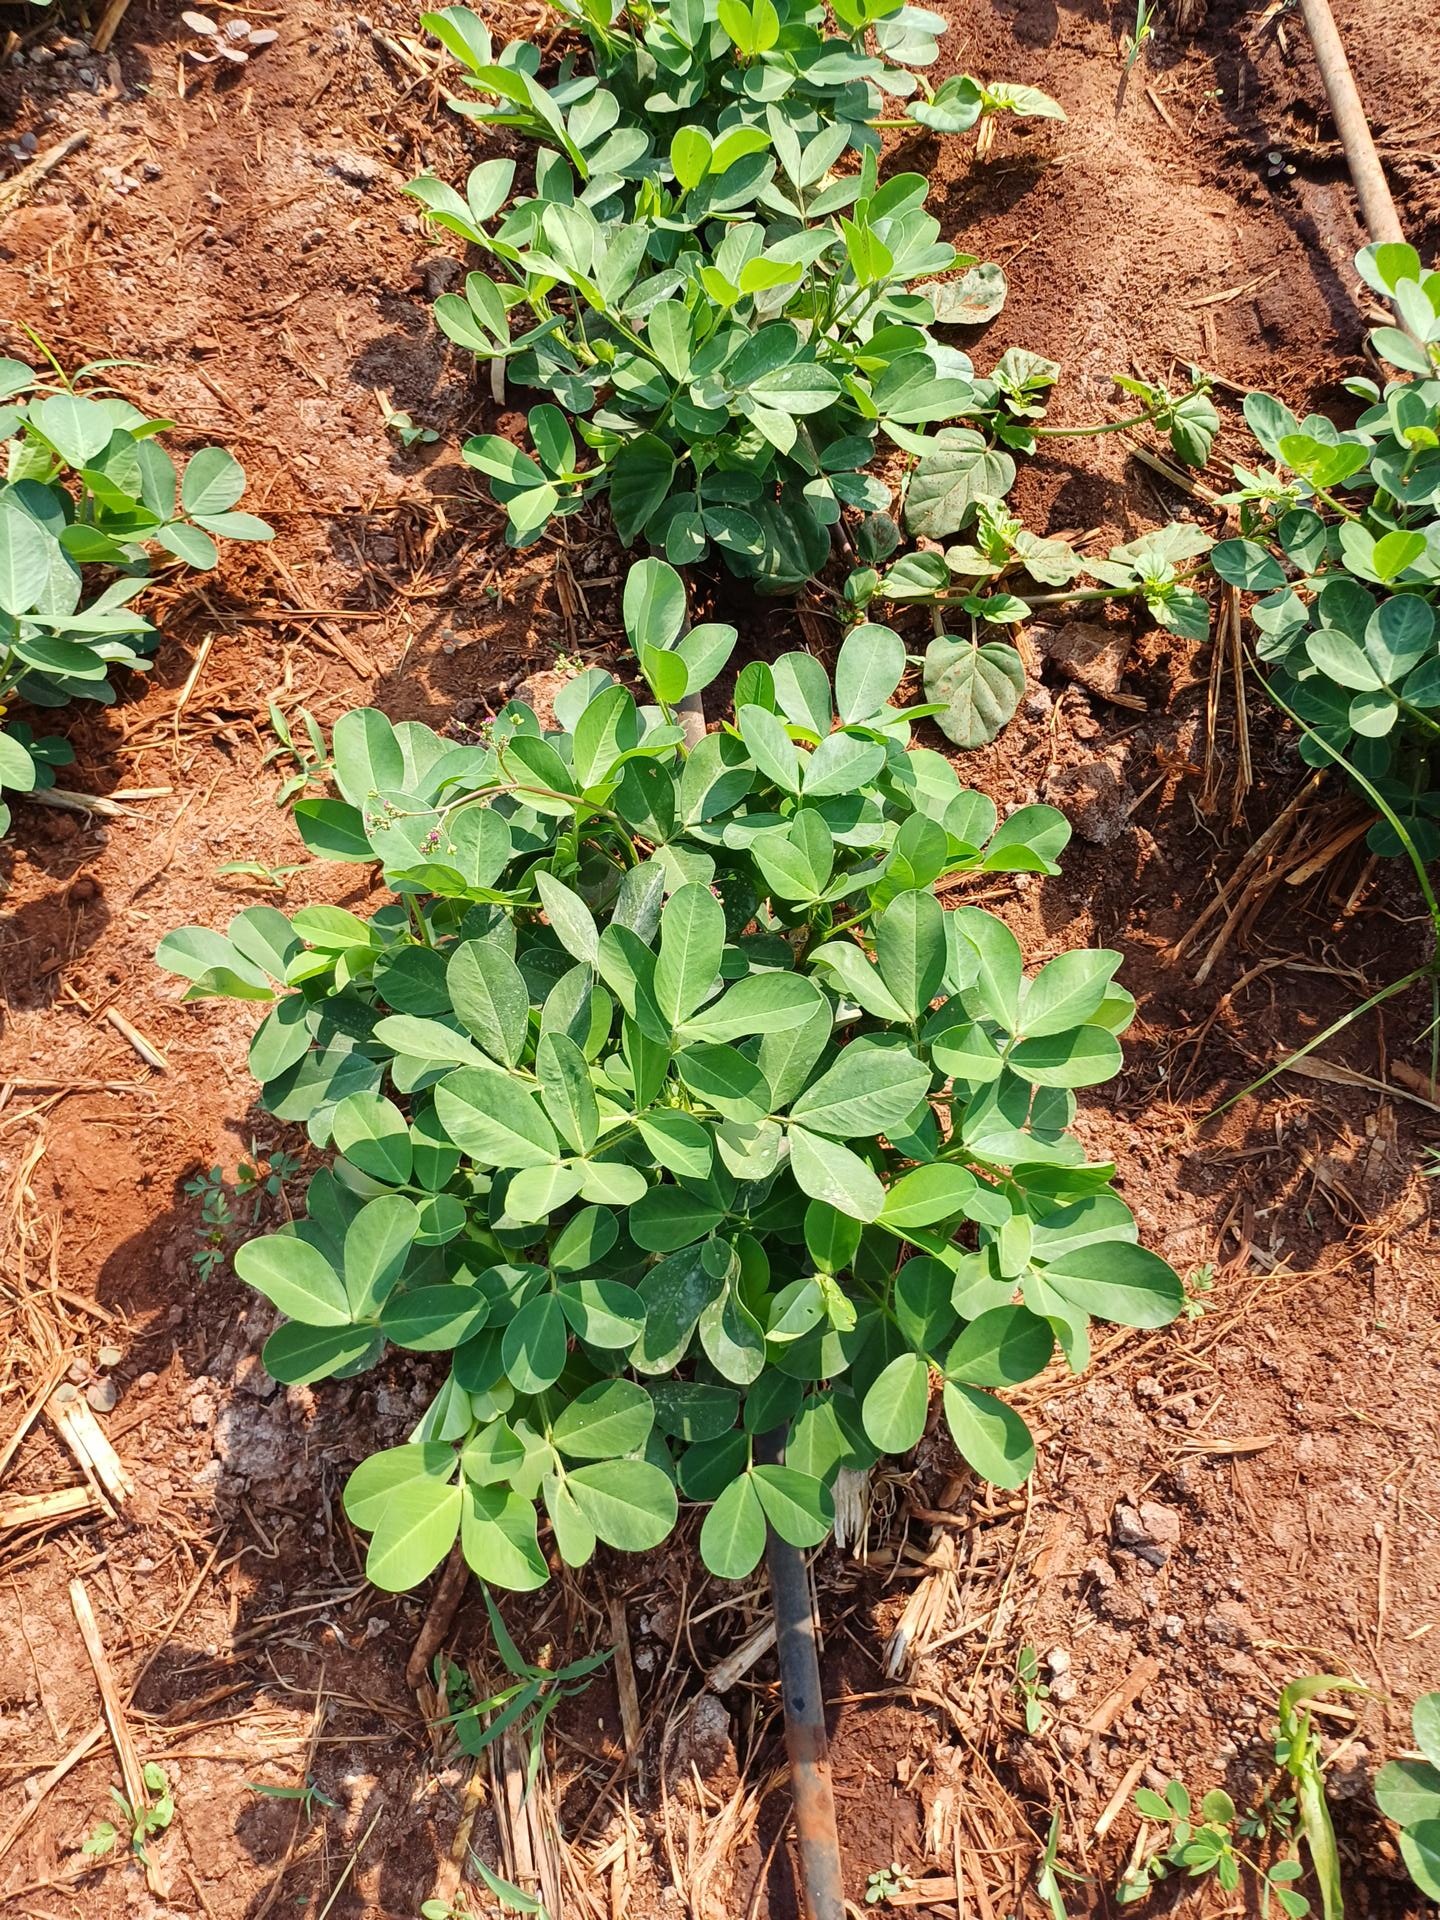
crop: groundnut
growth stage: flowering
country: Kenya
